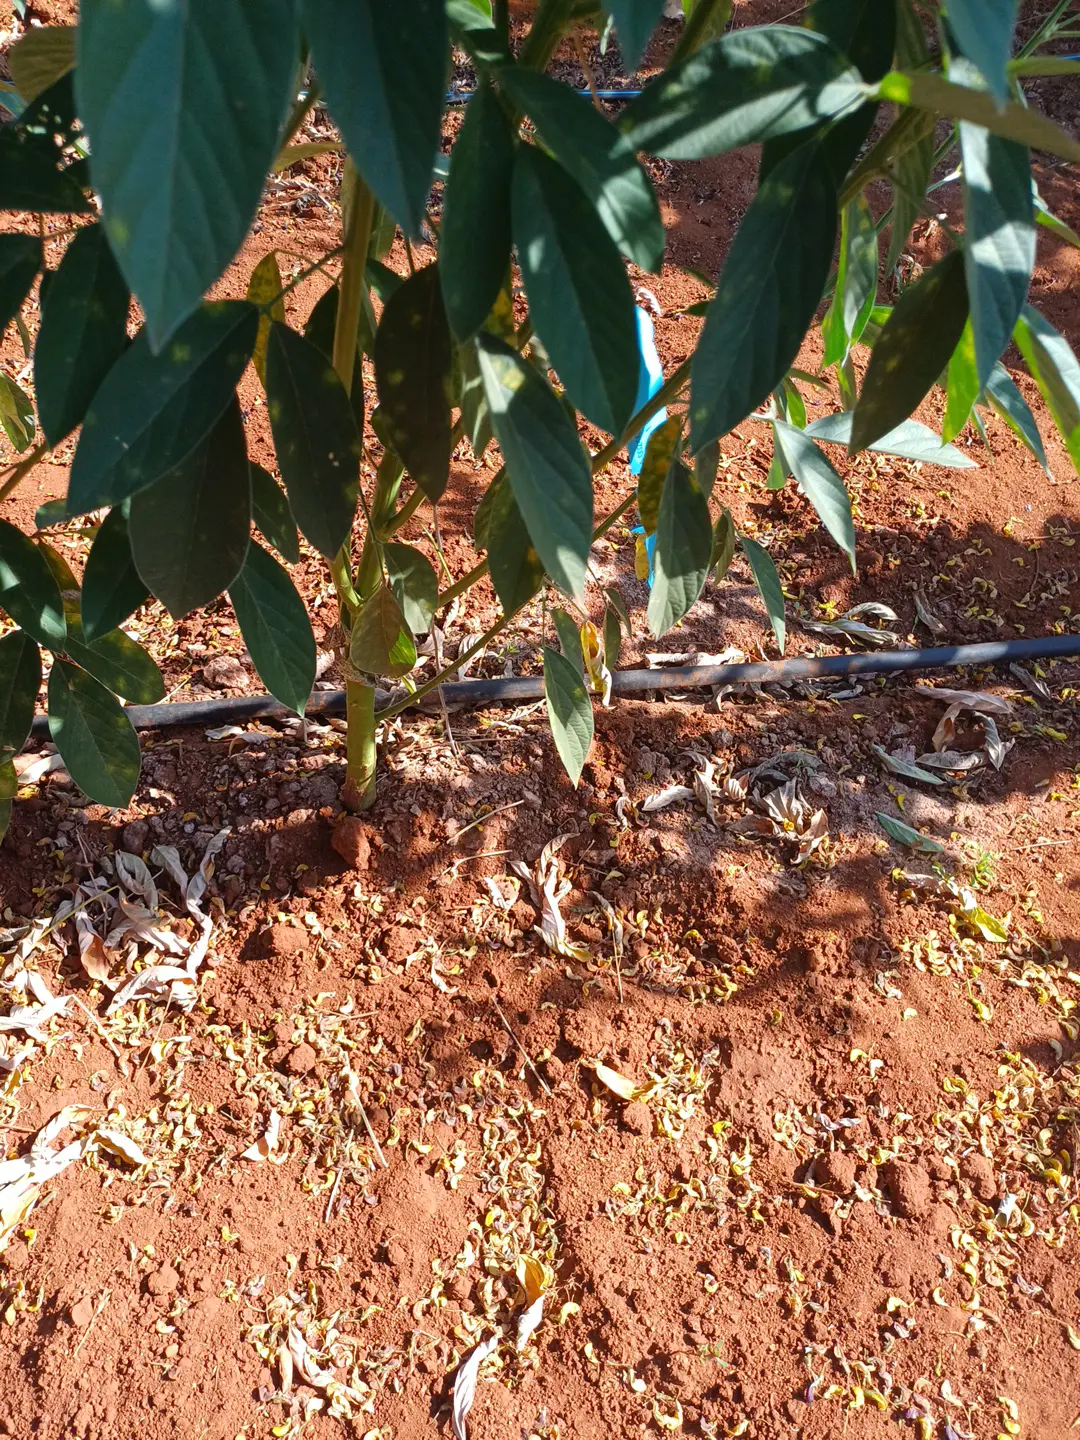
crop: pigeonpea
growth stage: development pod
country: Kenya
